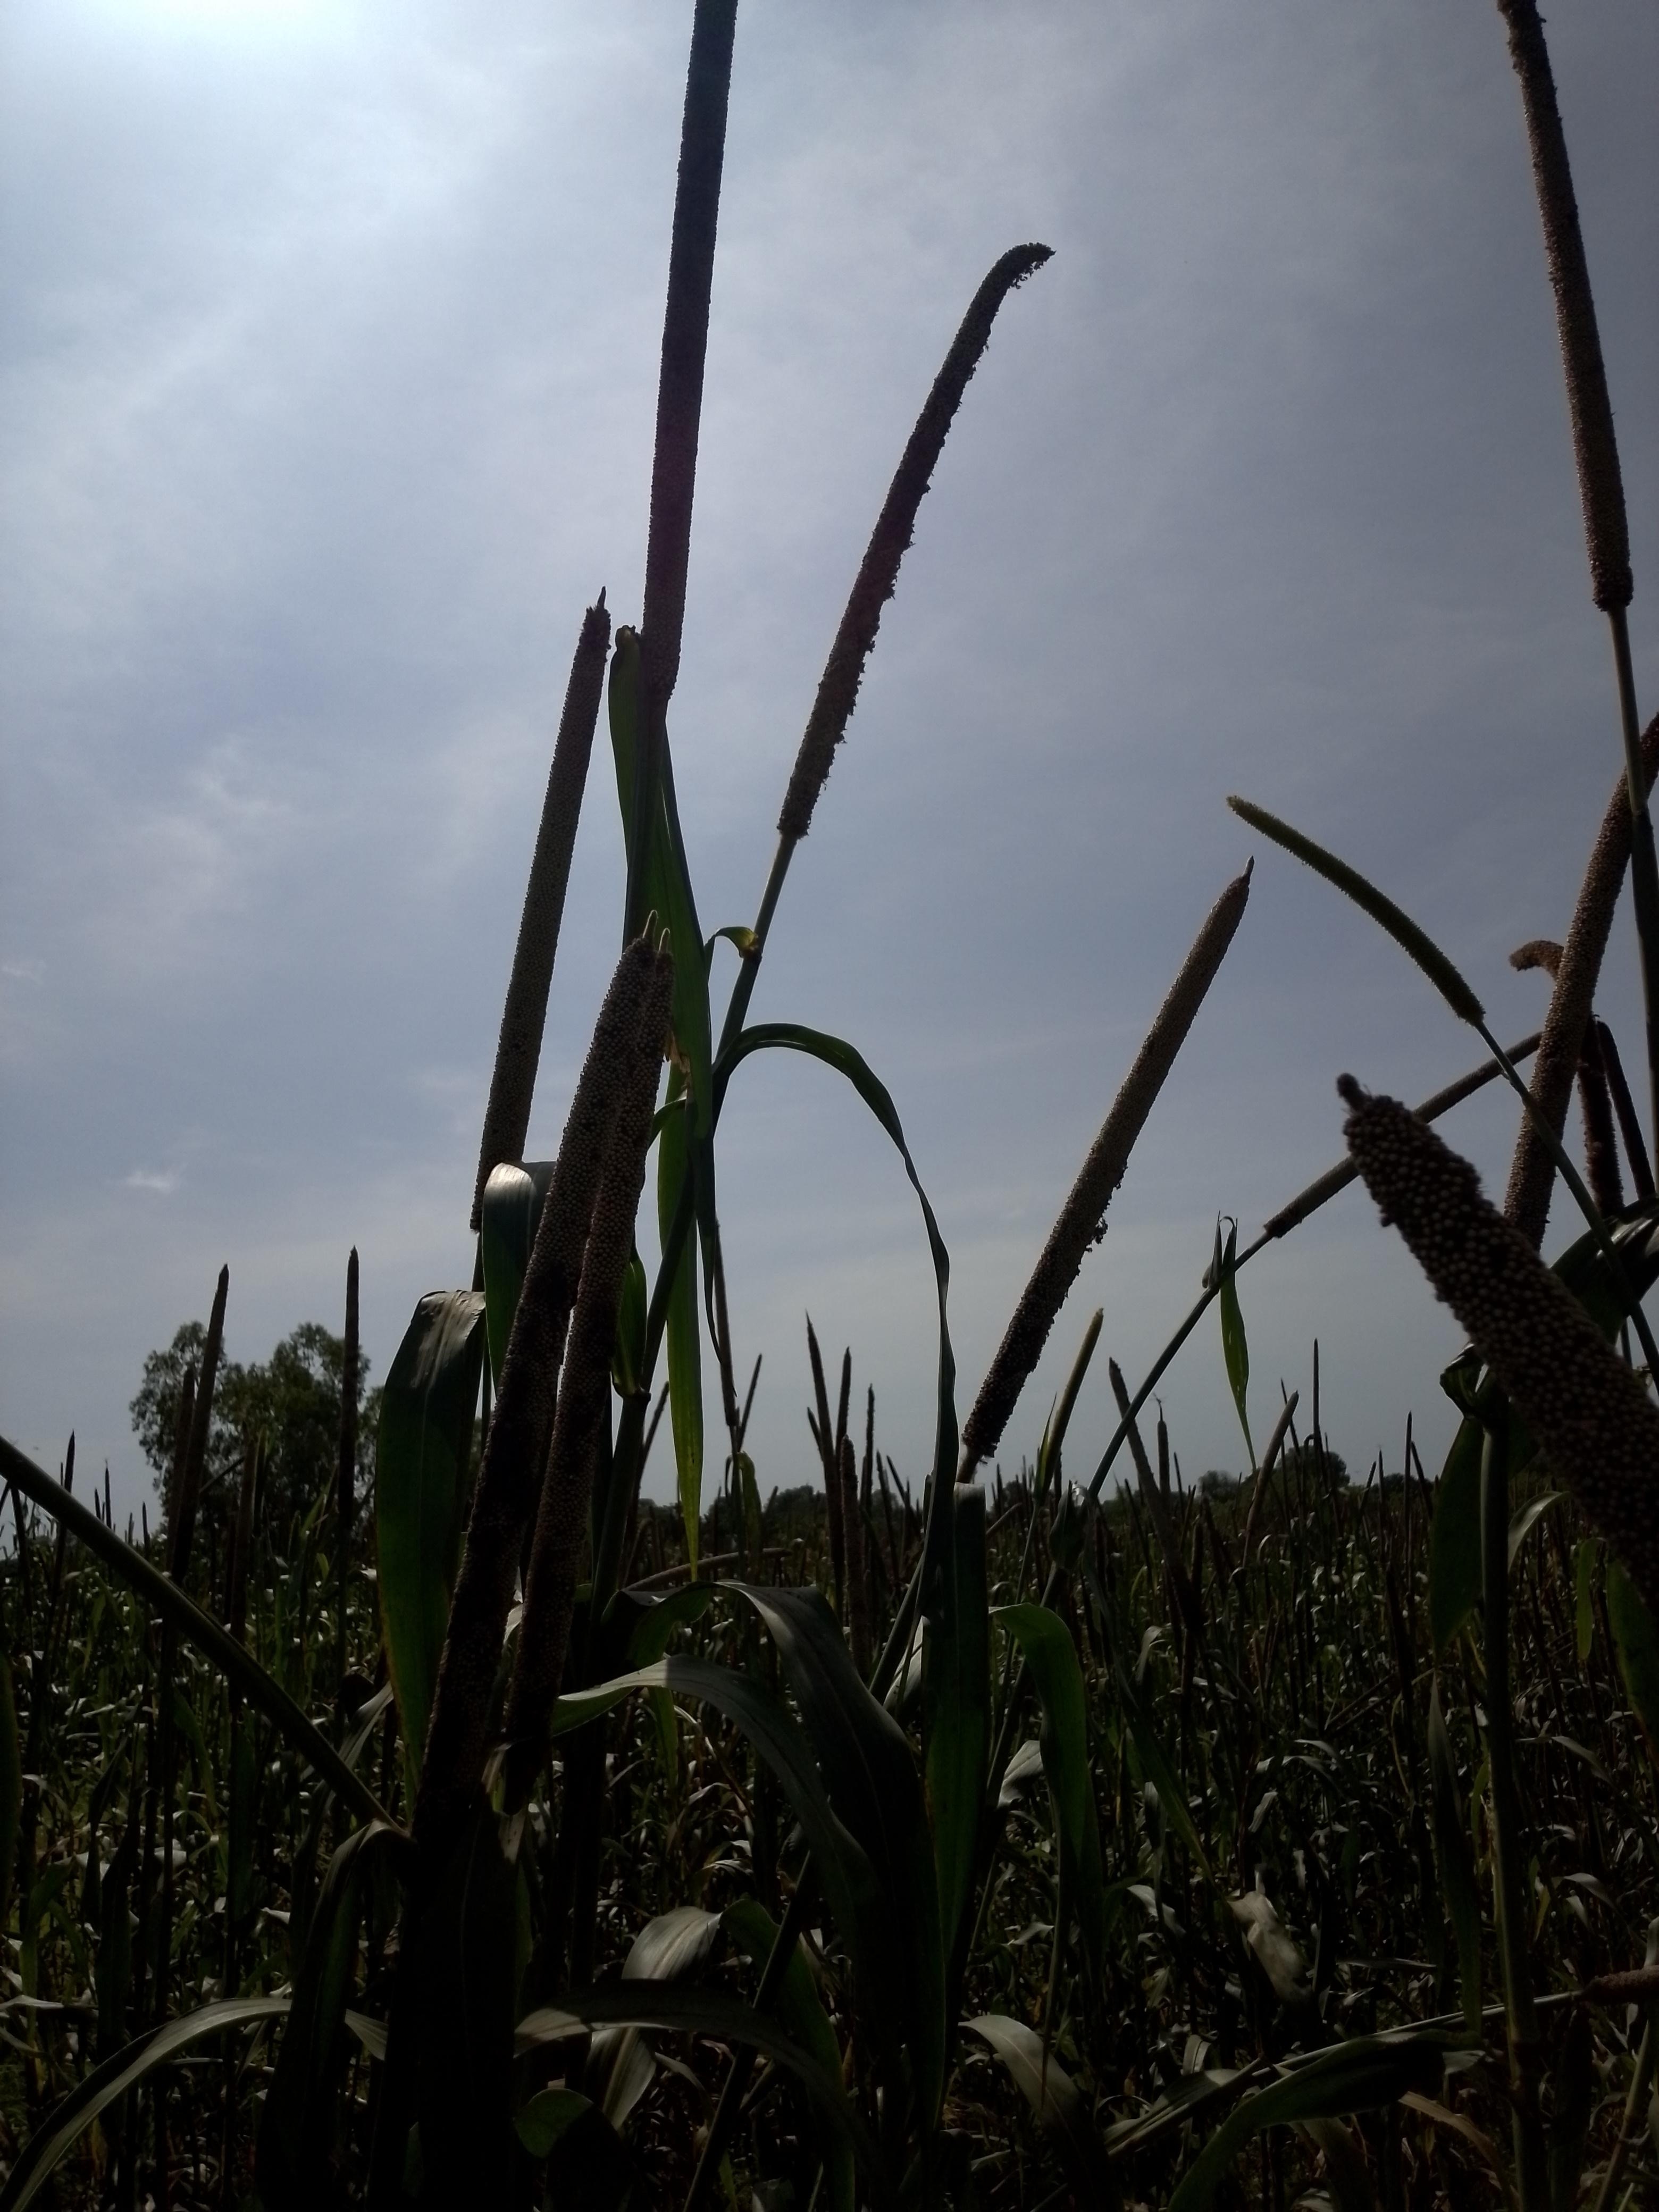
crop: pearl millet
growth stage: filling grain
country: Senegal
